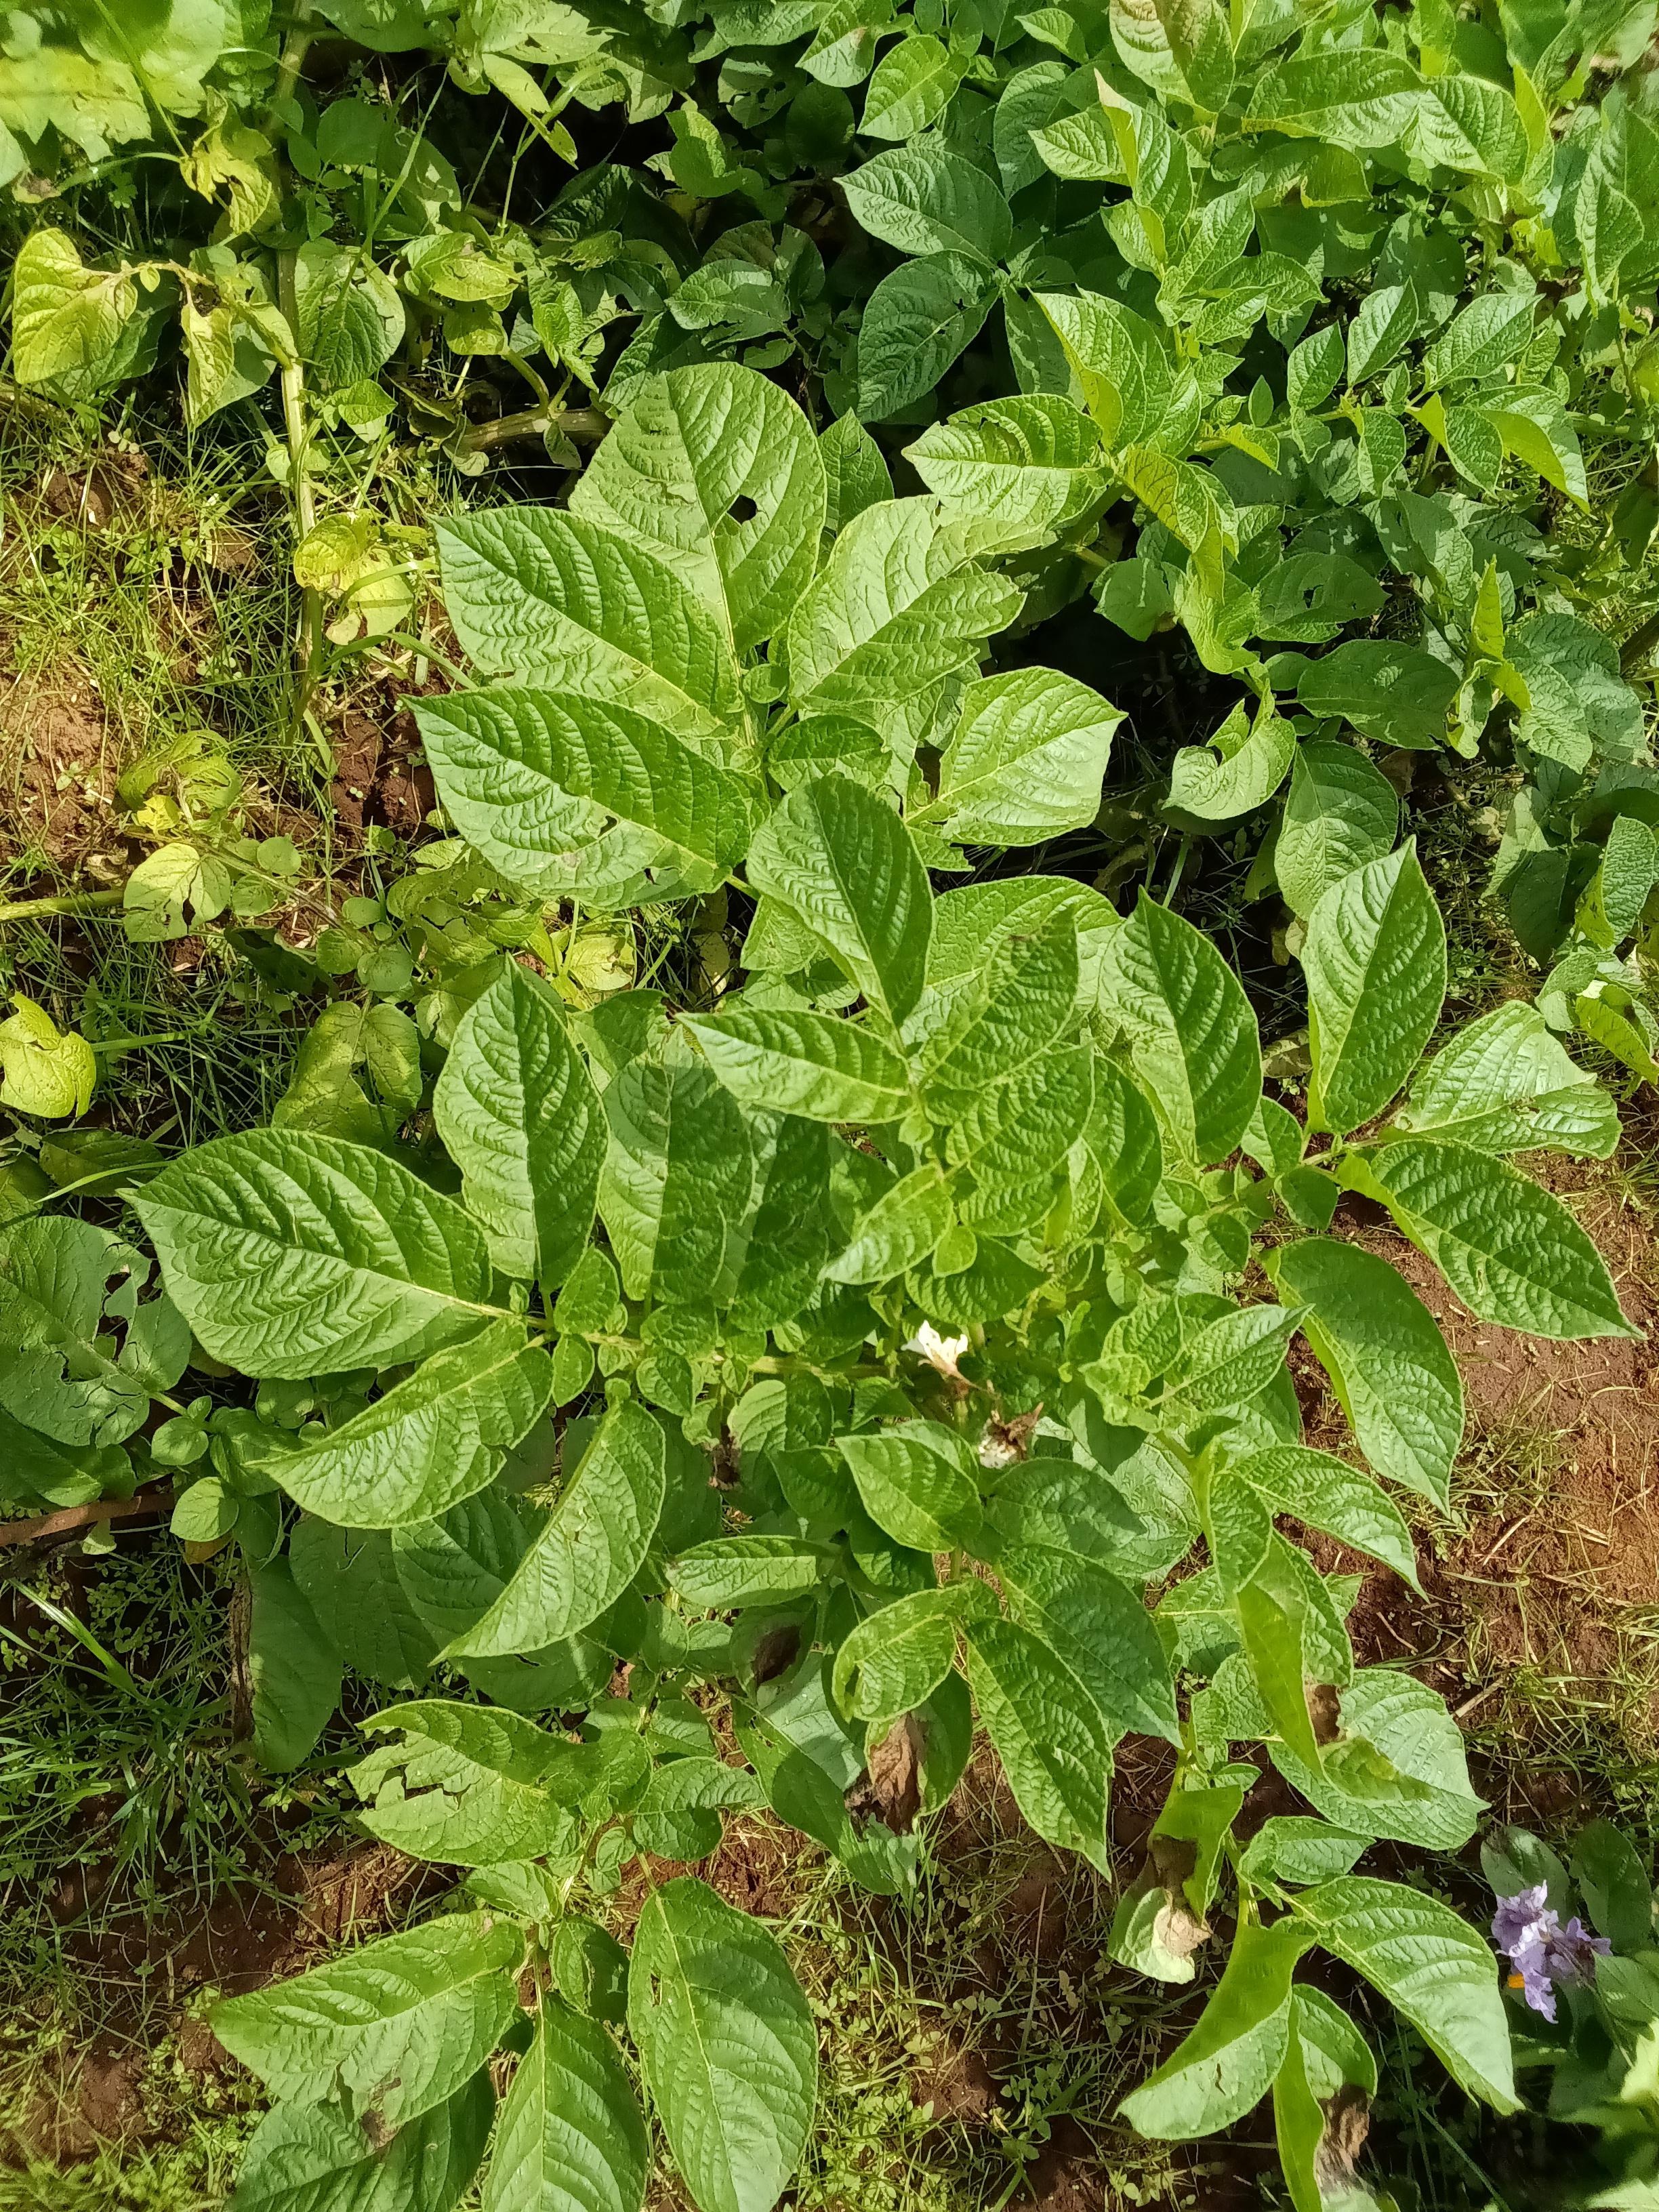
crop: potato
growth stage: flowering
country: Kenya
